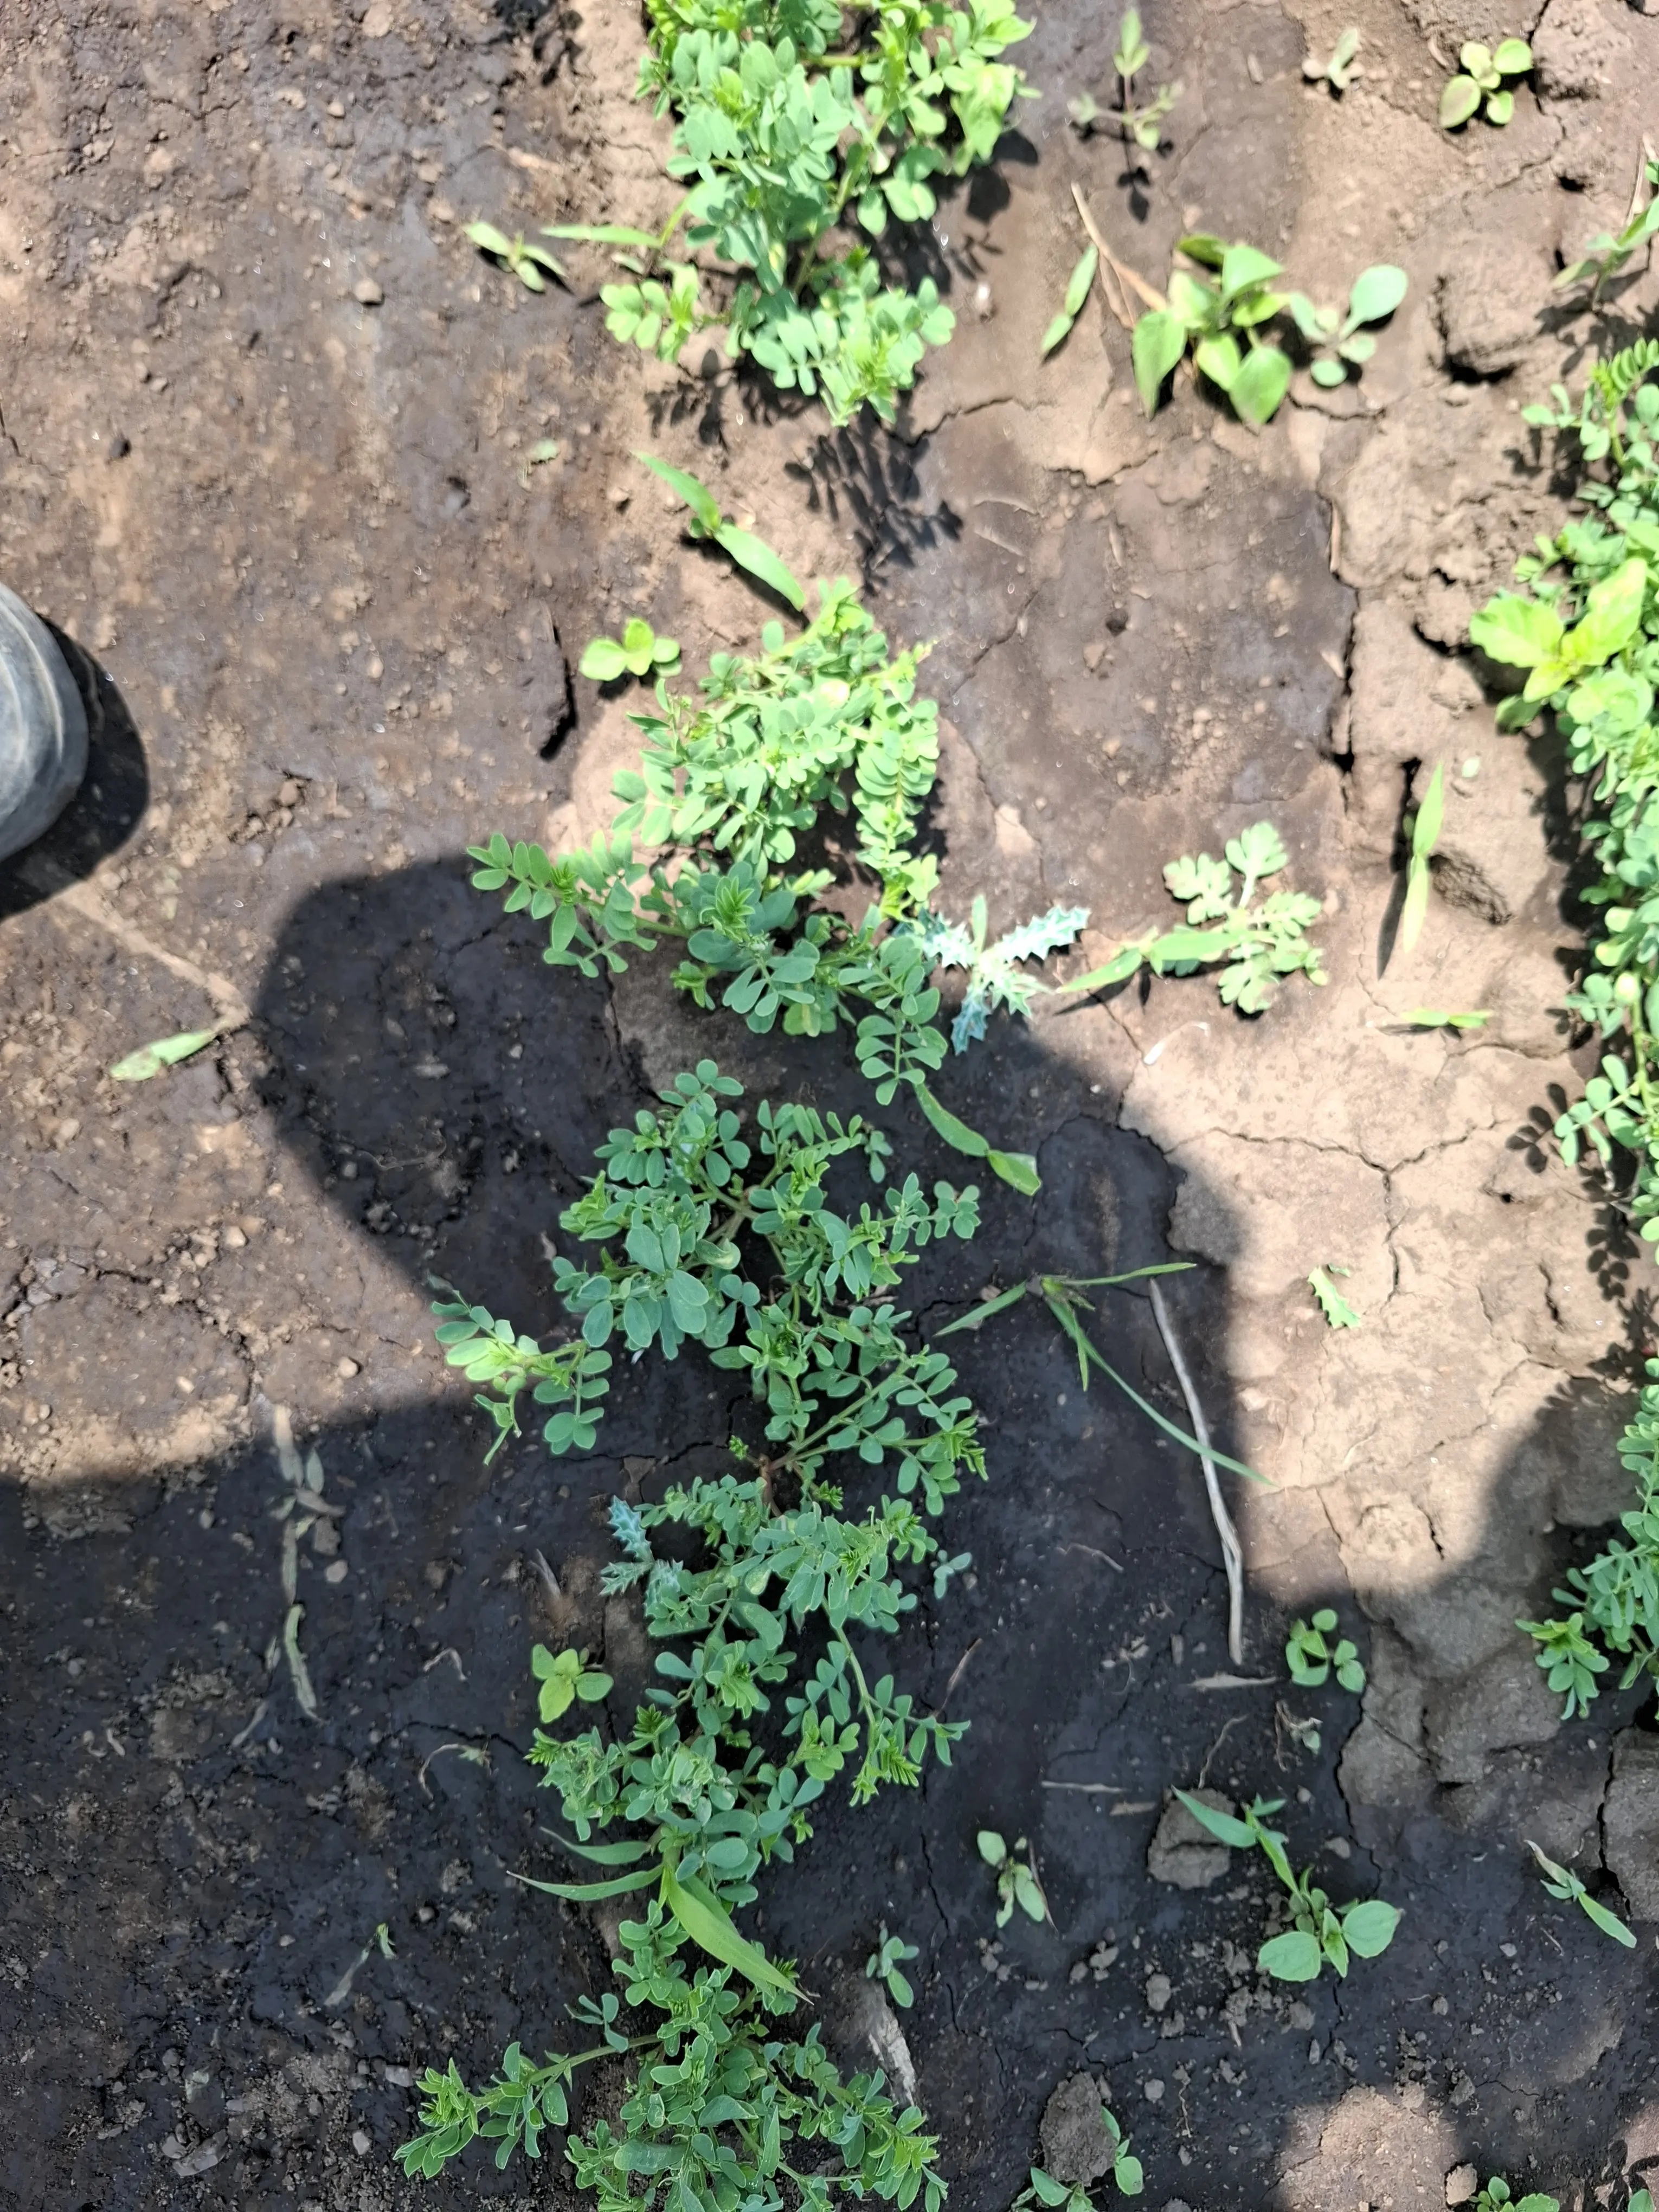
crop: lentil
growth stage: vegetative
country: Tanzania
